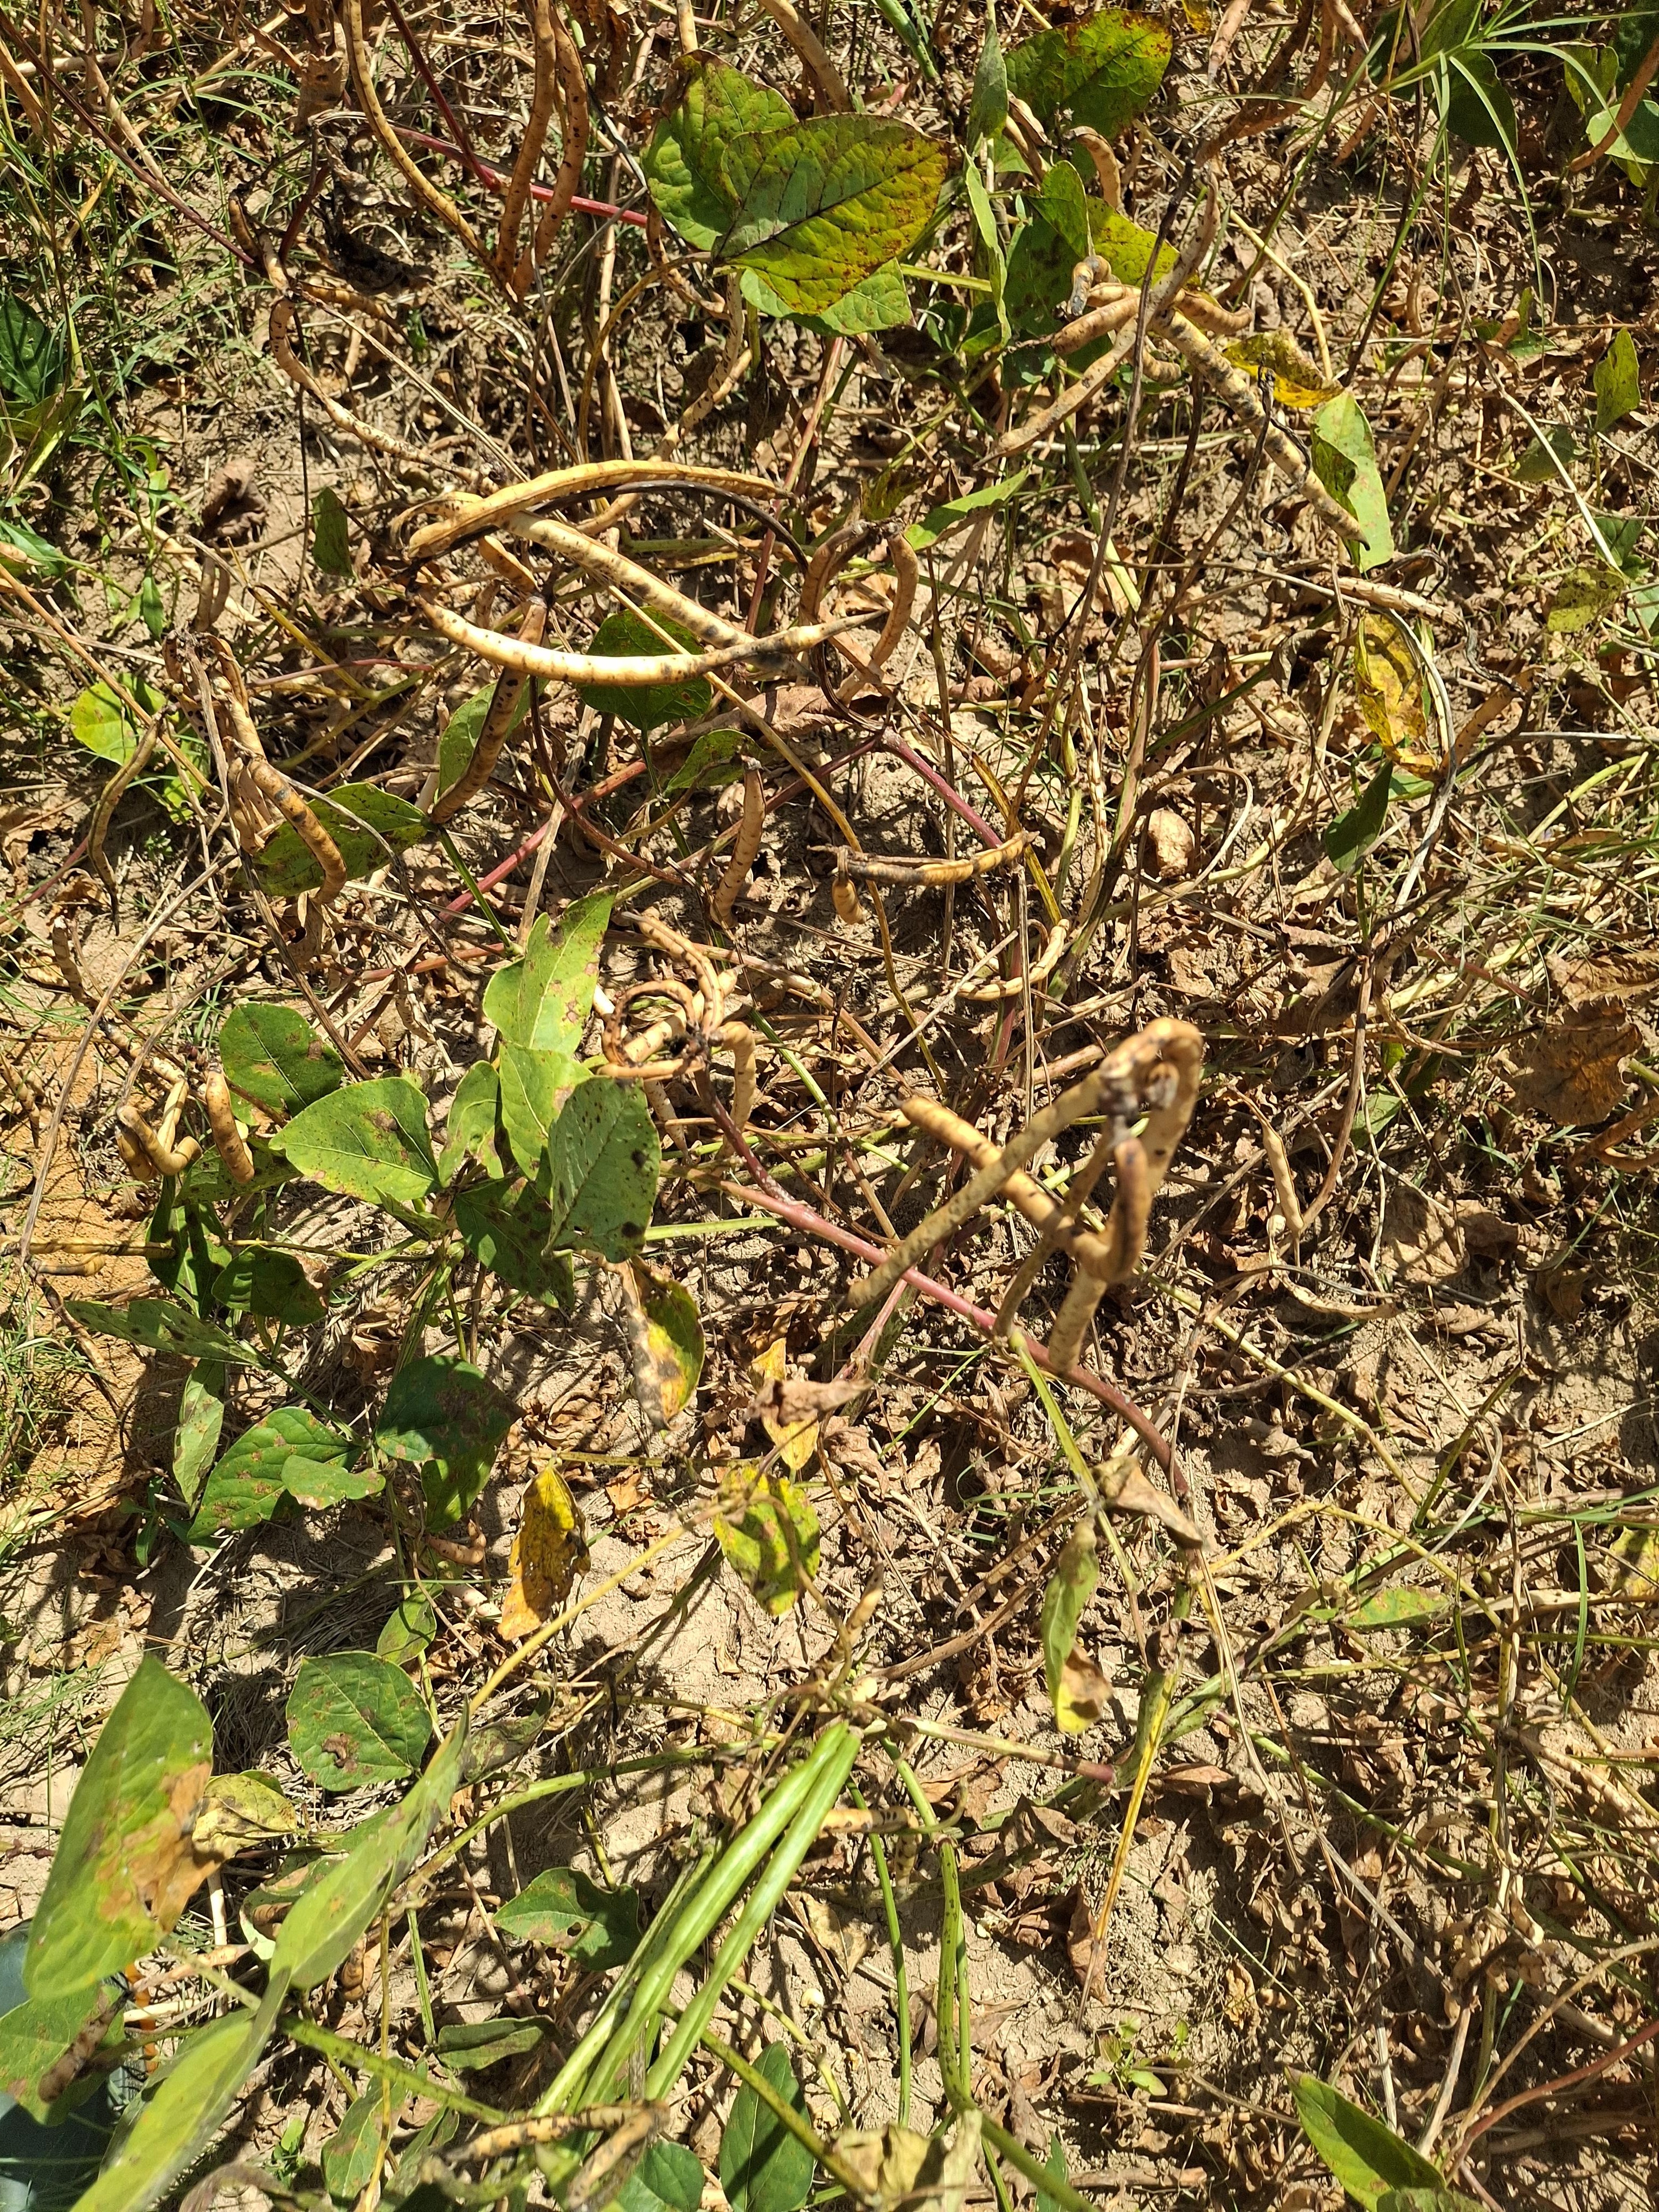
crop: cowpea
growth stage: maturity
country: Nigeria
